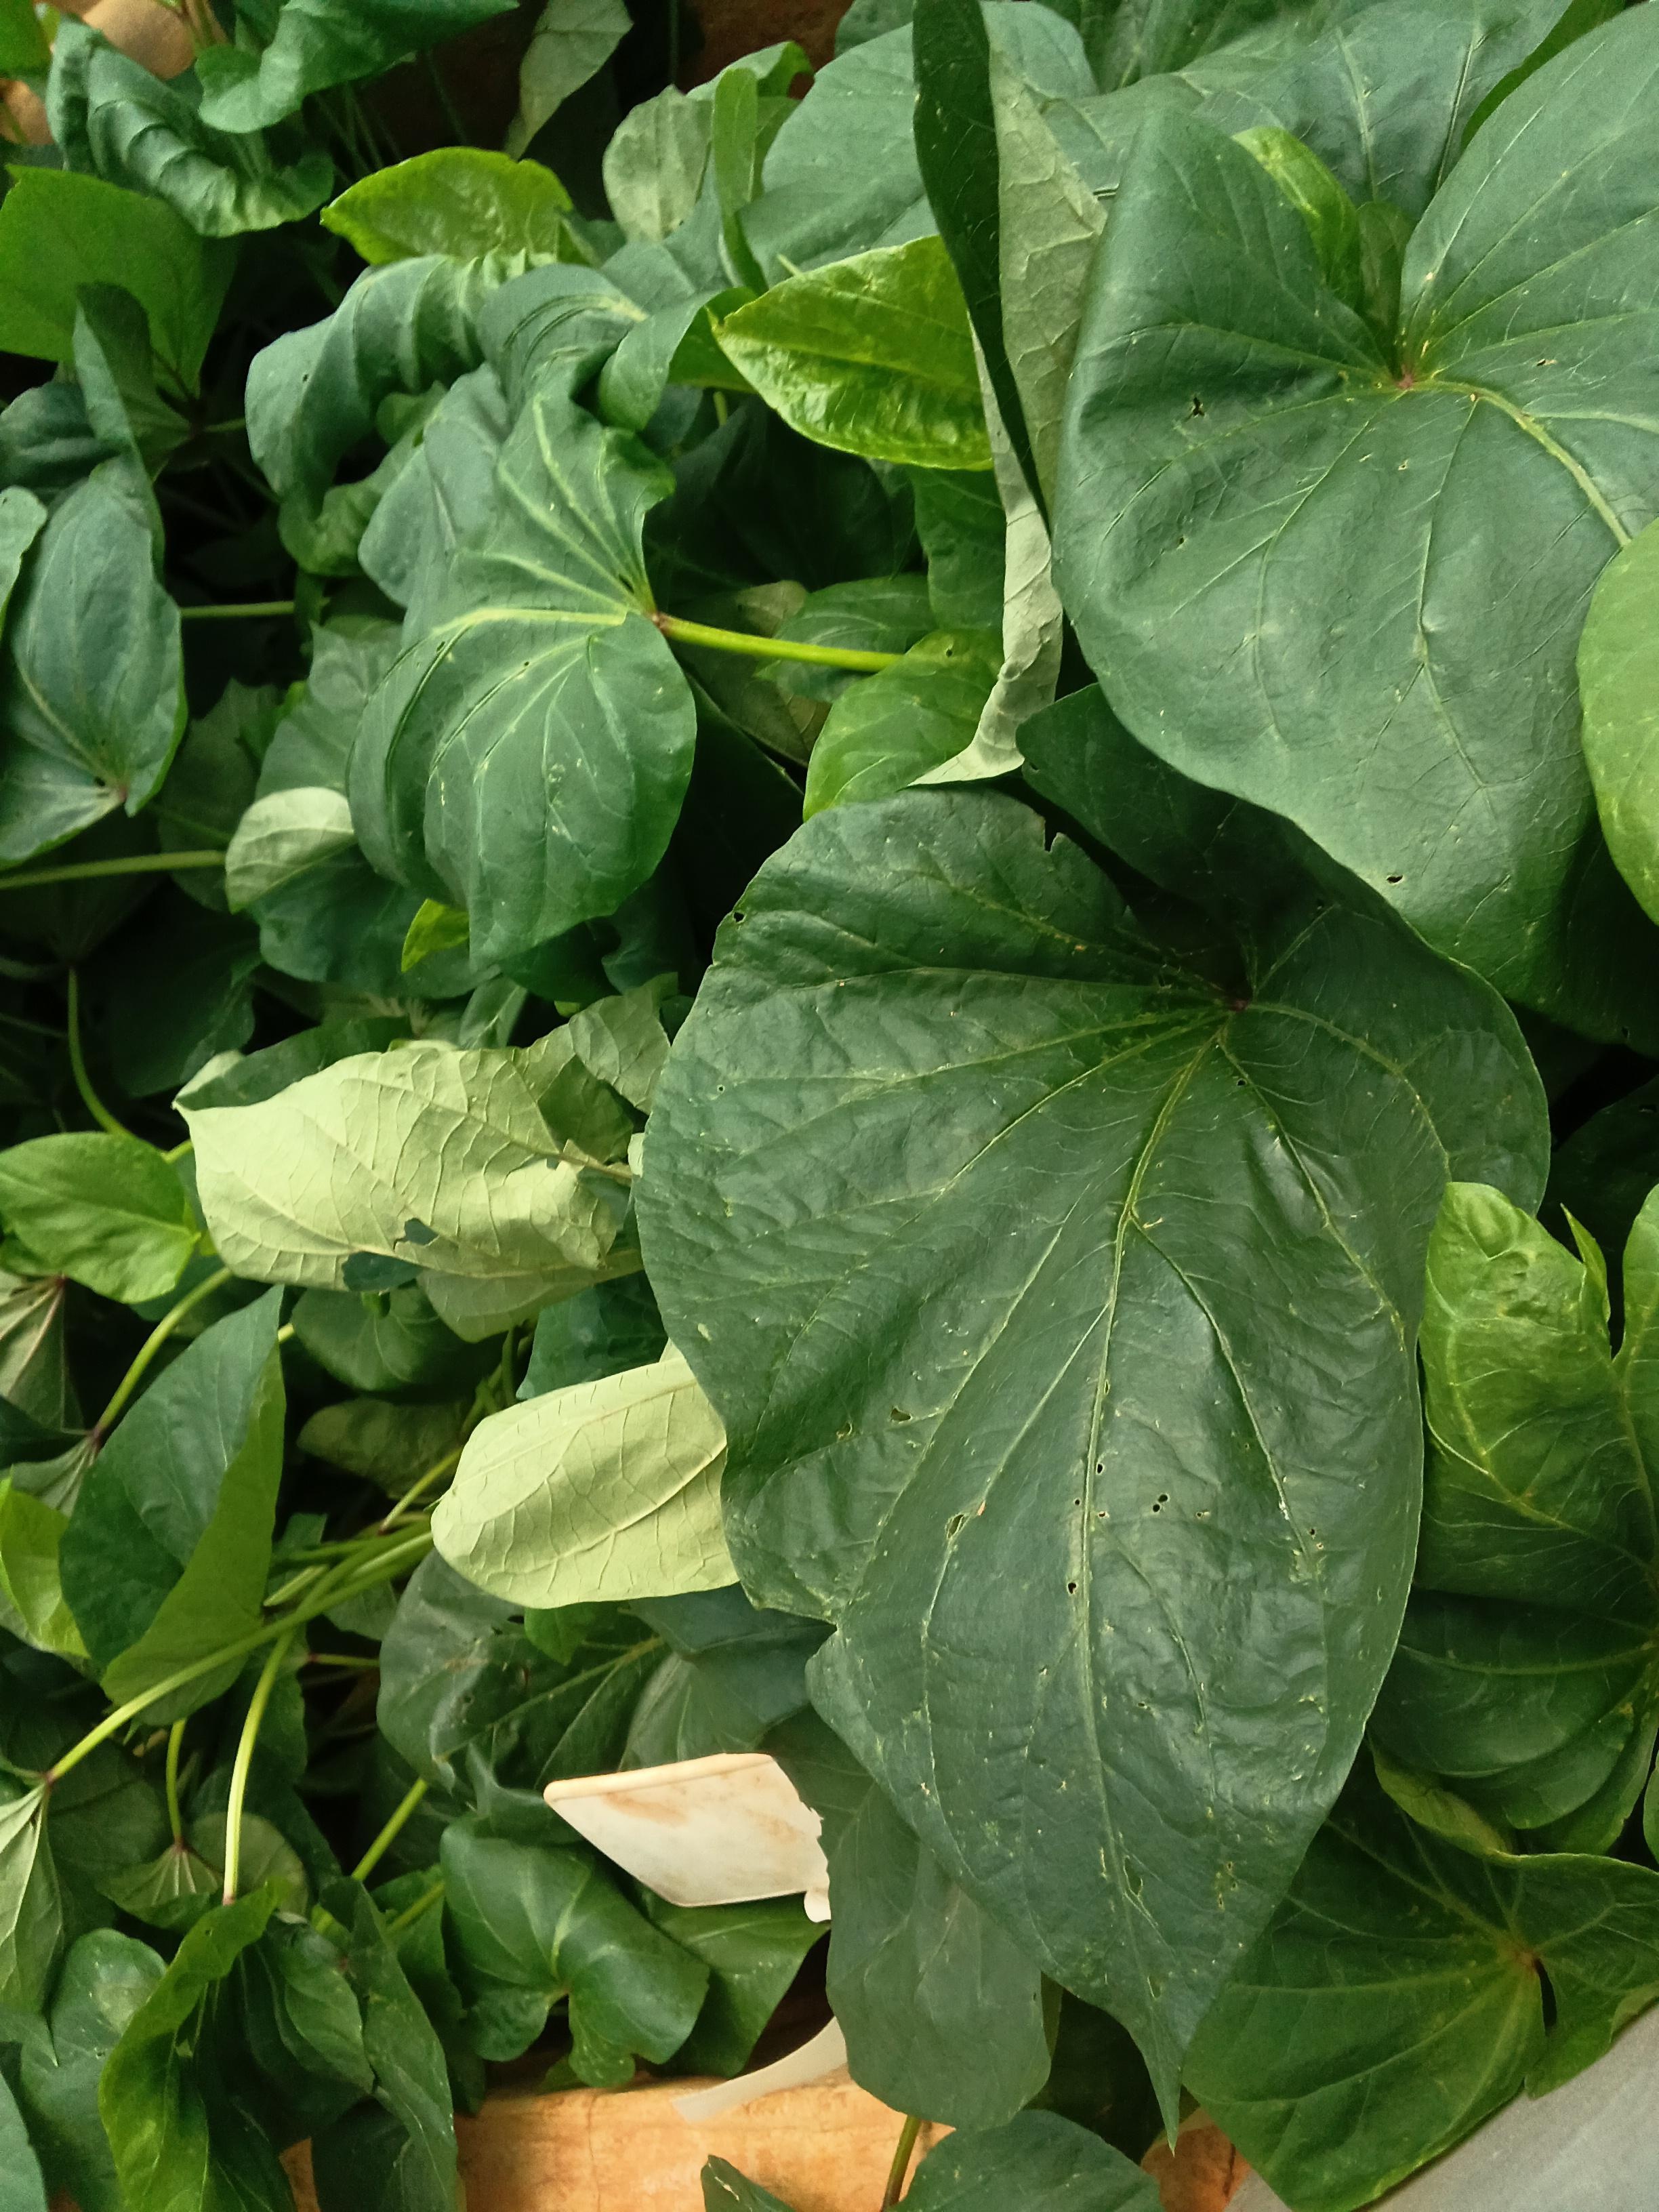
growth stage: vegetative
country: Kenya
